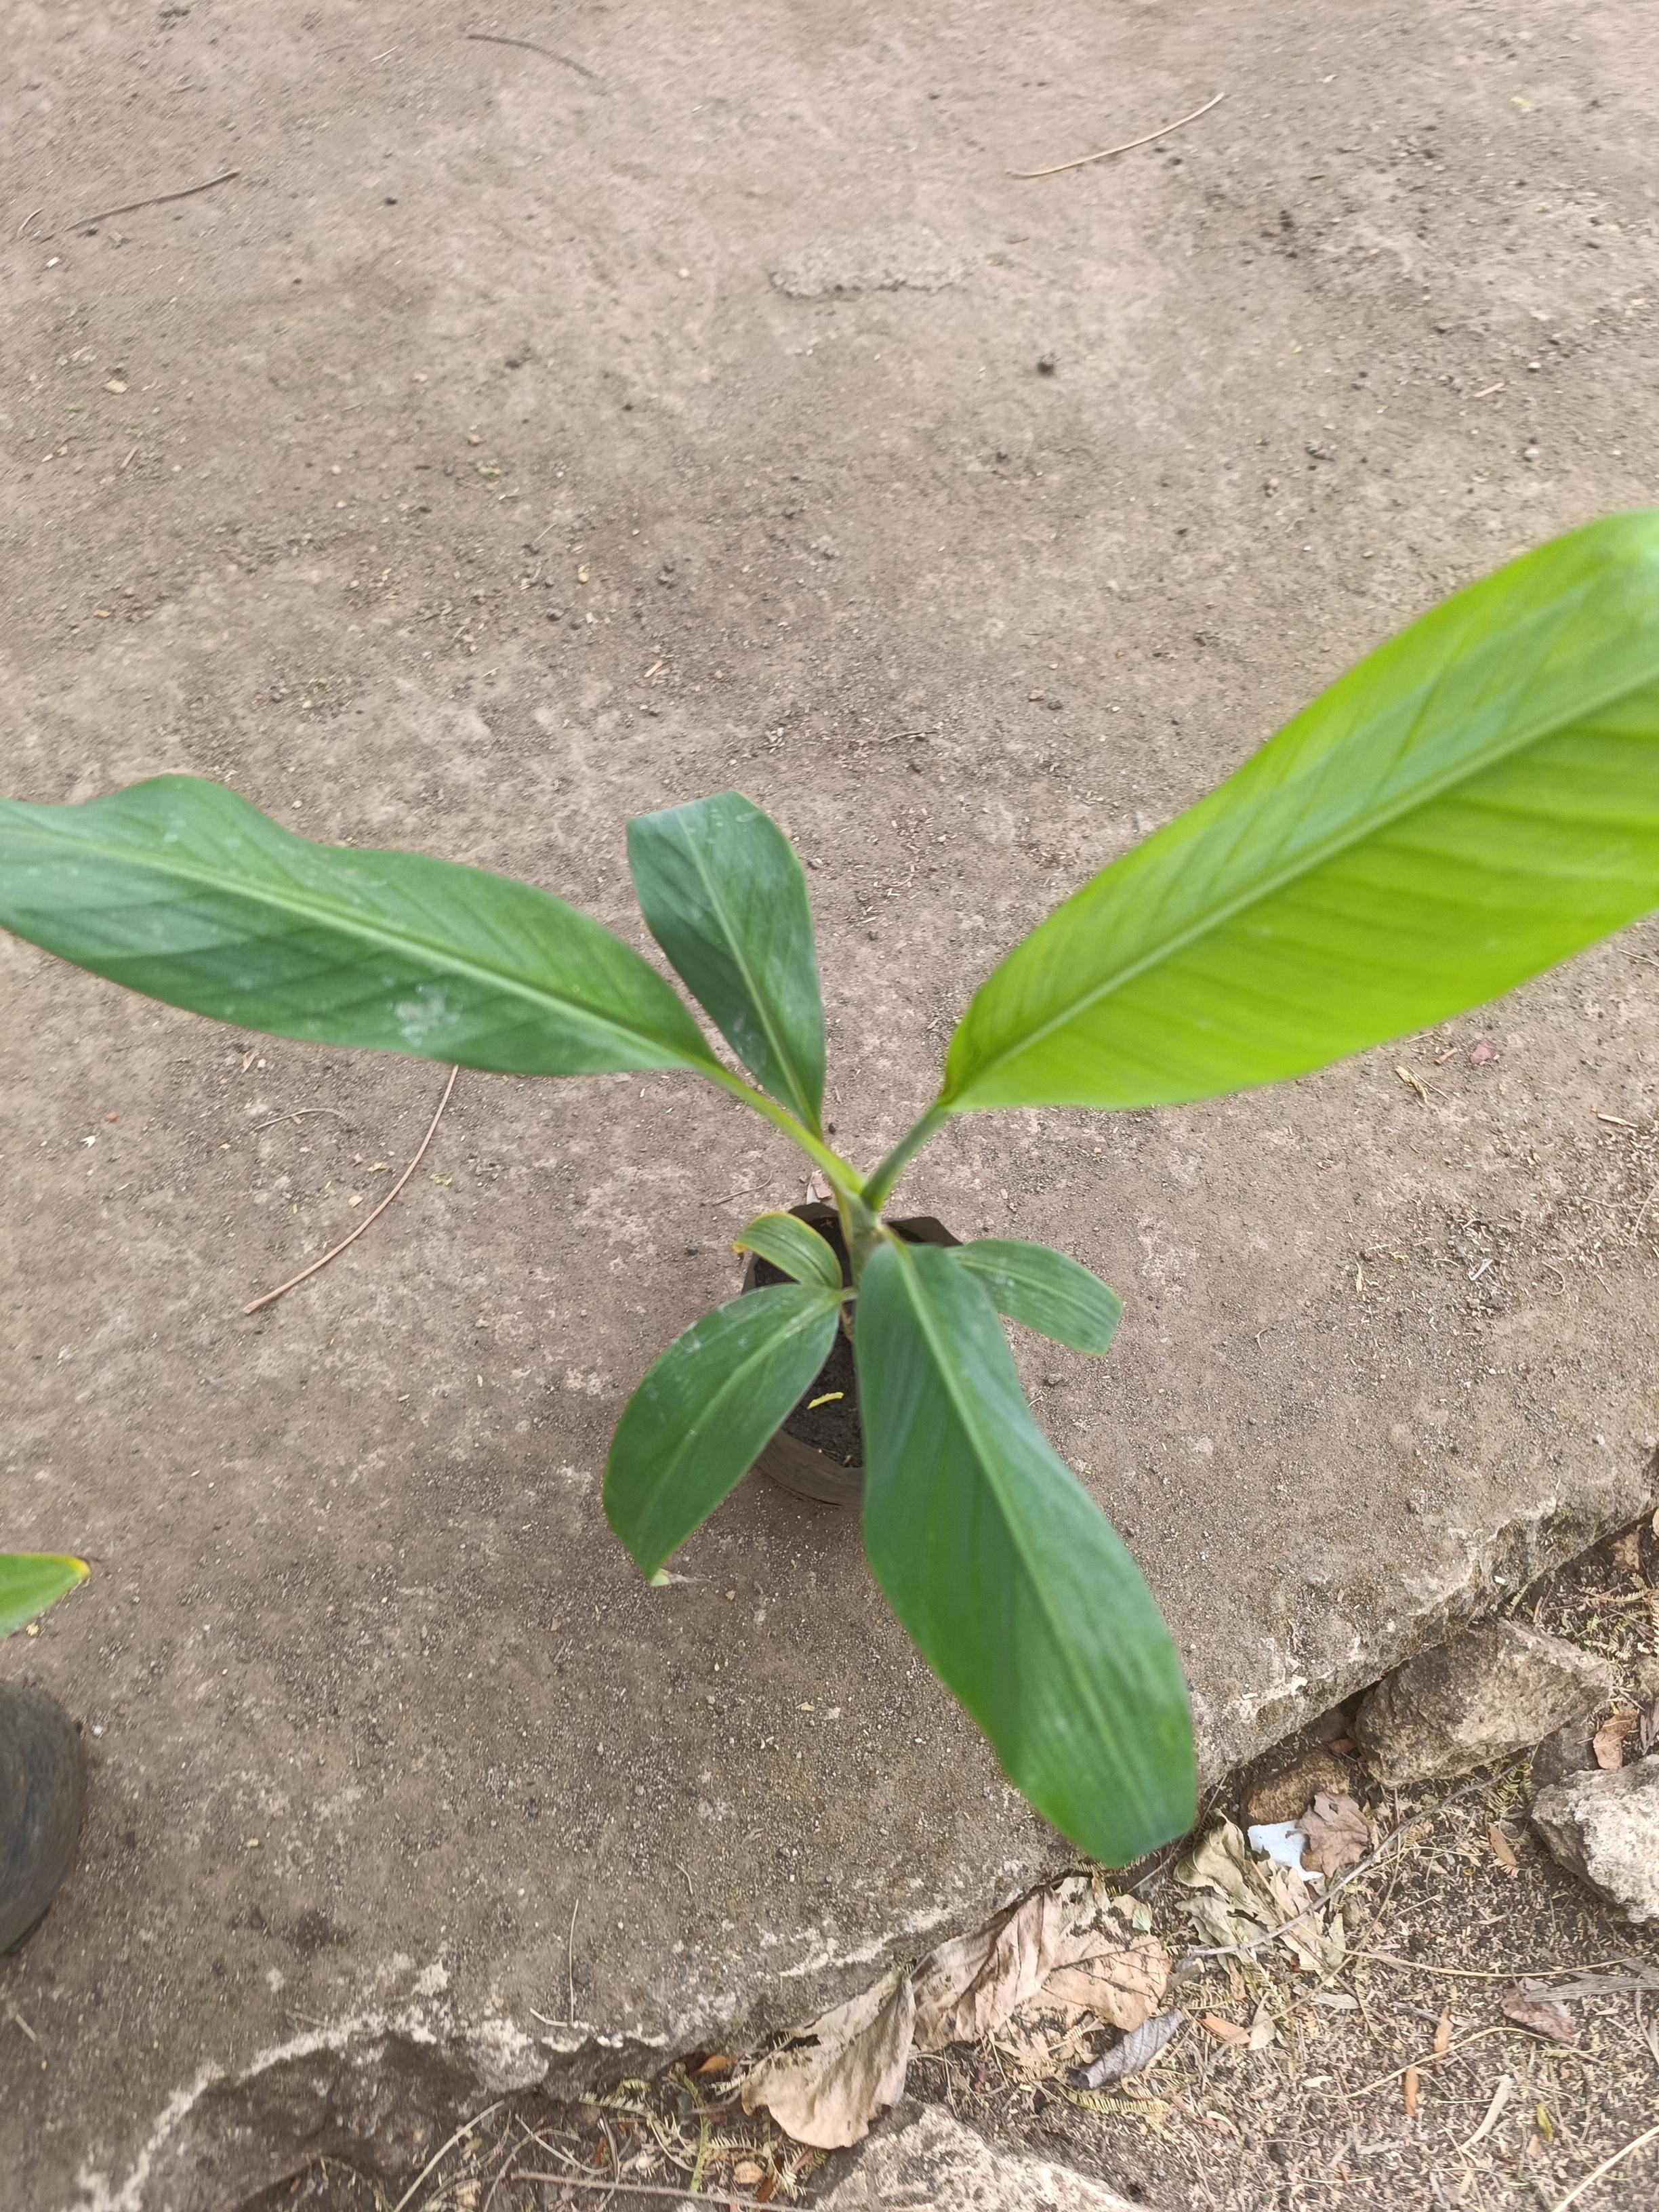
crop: banana
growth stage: vegetative
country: Tanzania
